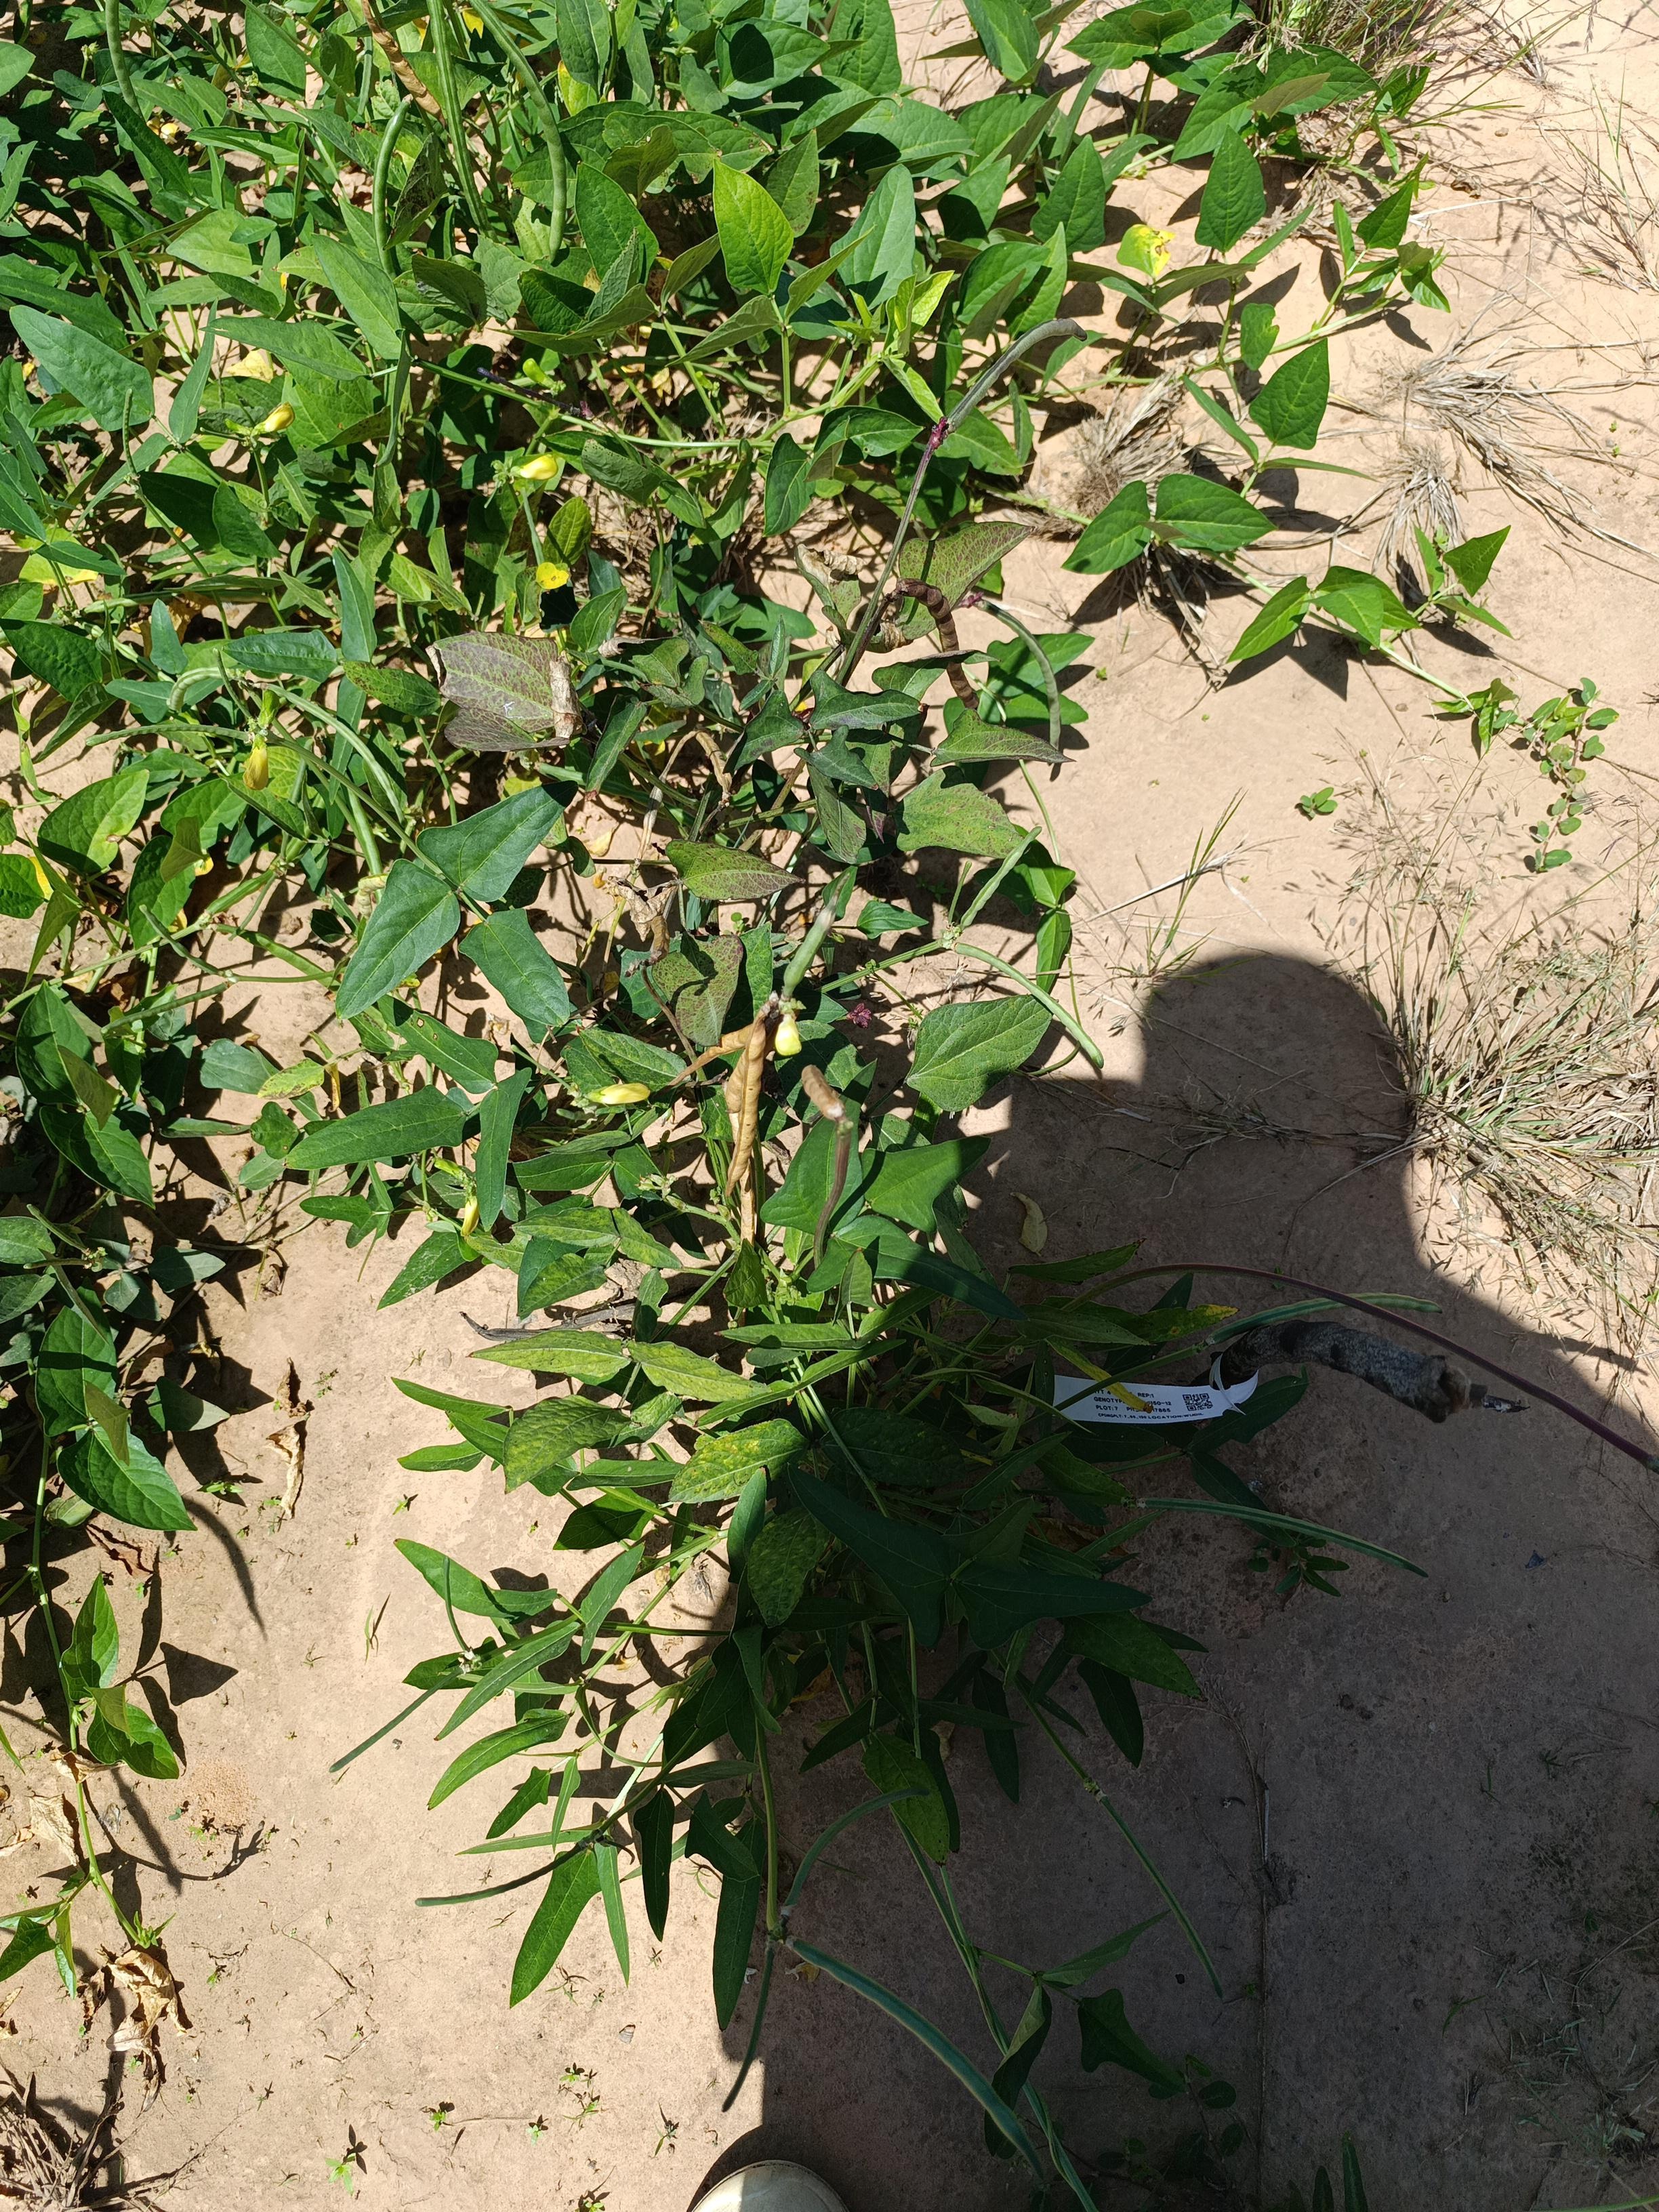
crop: cowpea
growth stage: maturity
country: Nigeria
